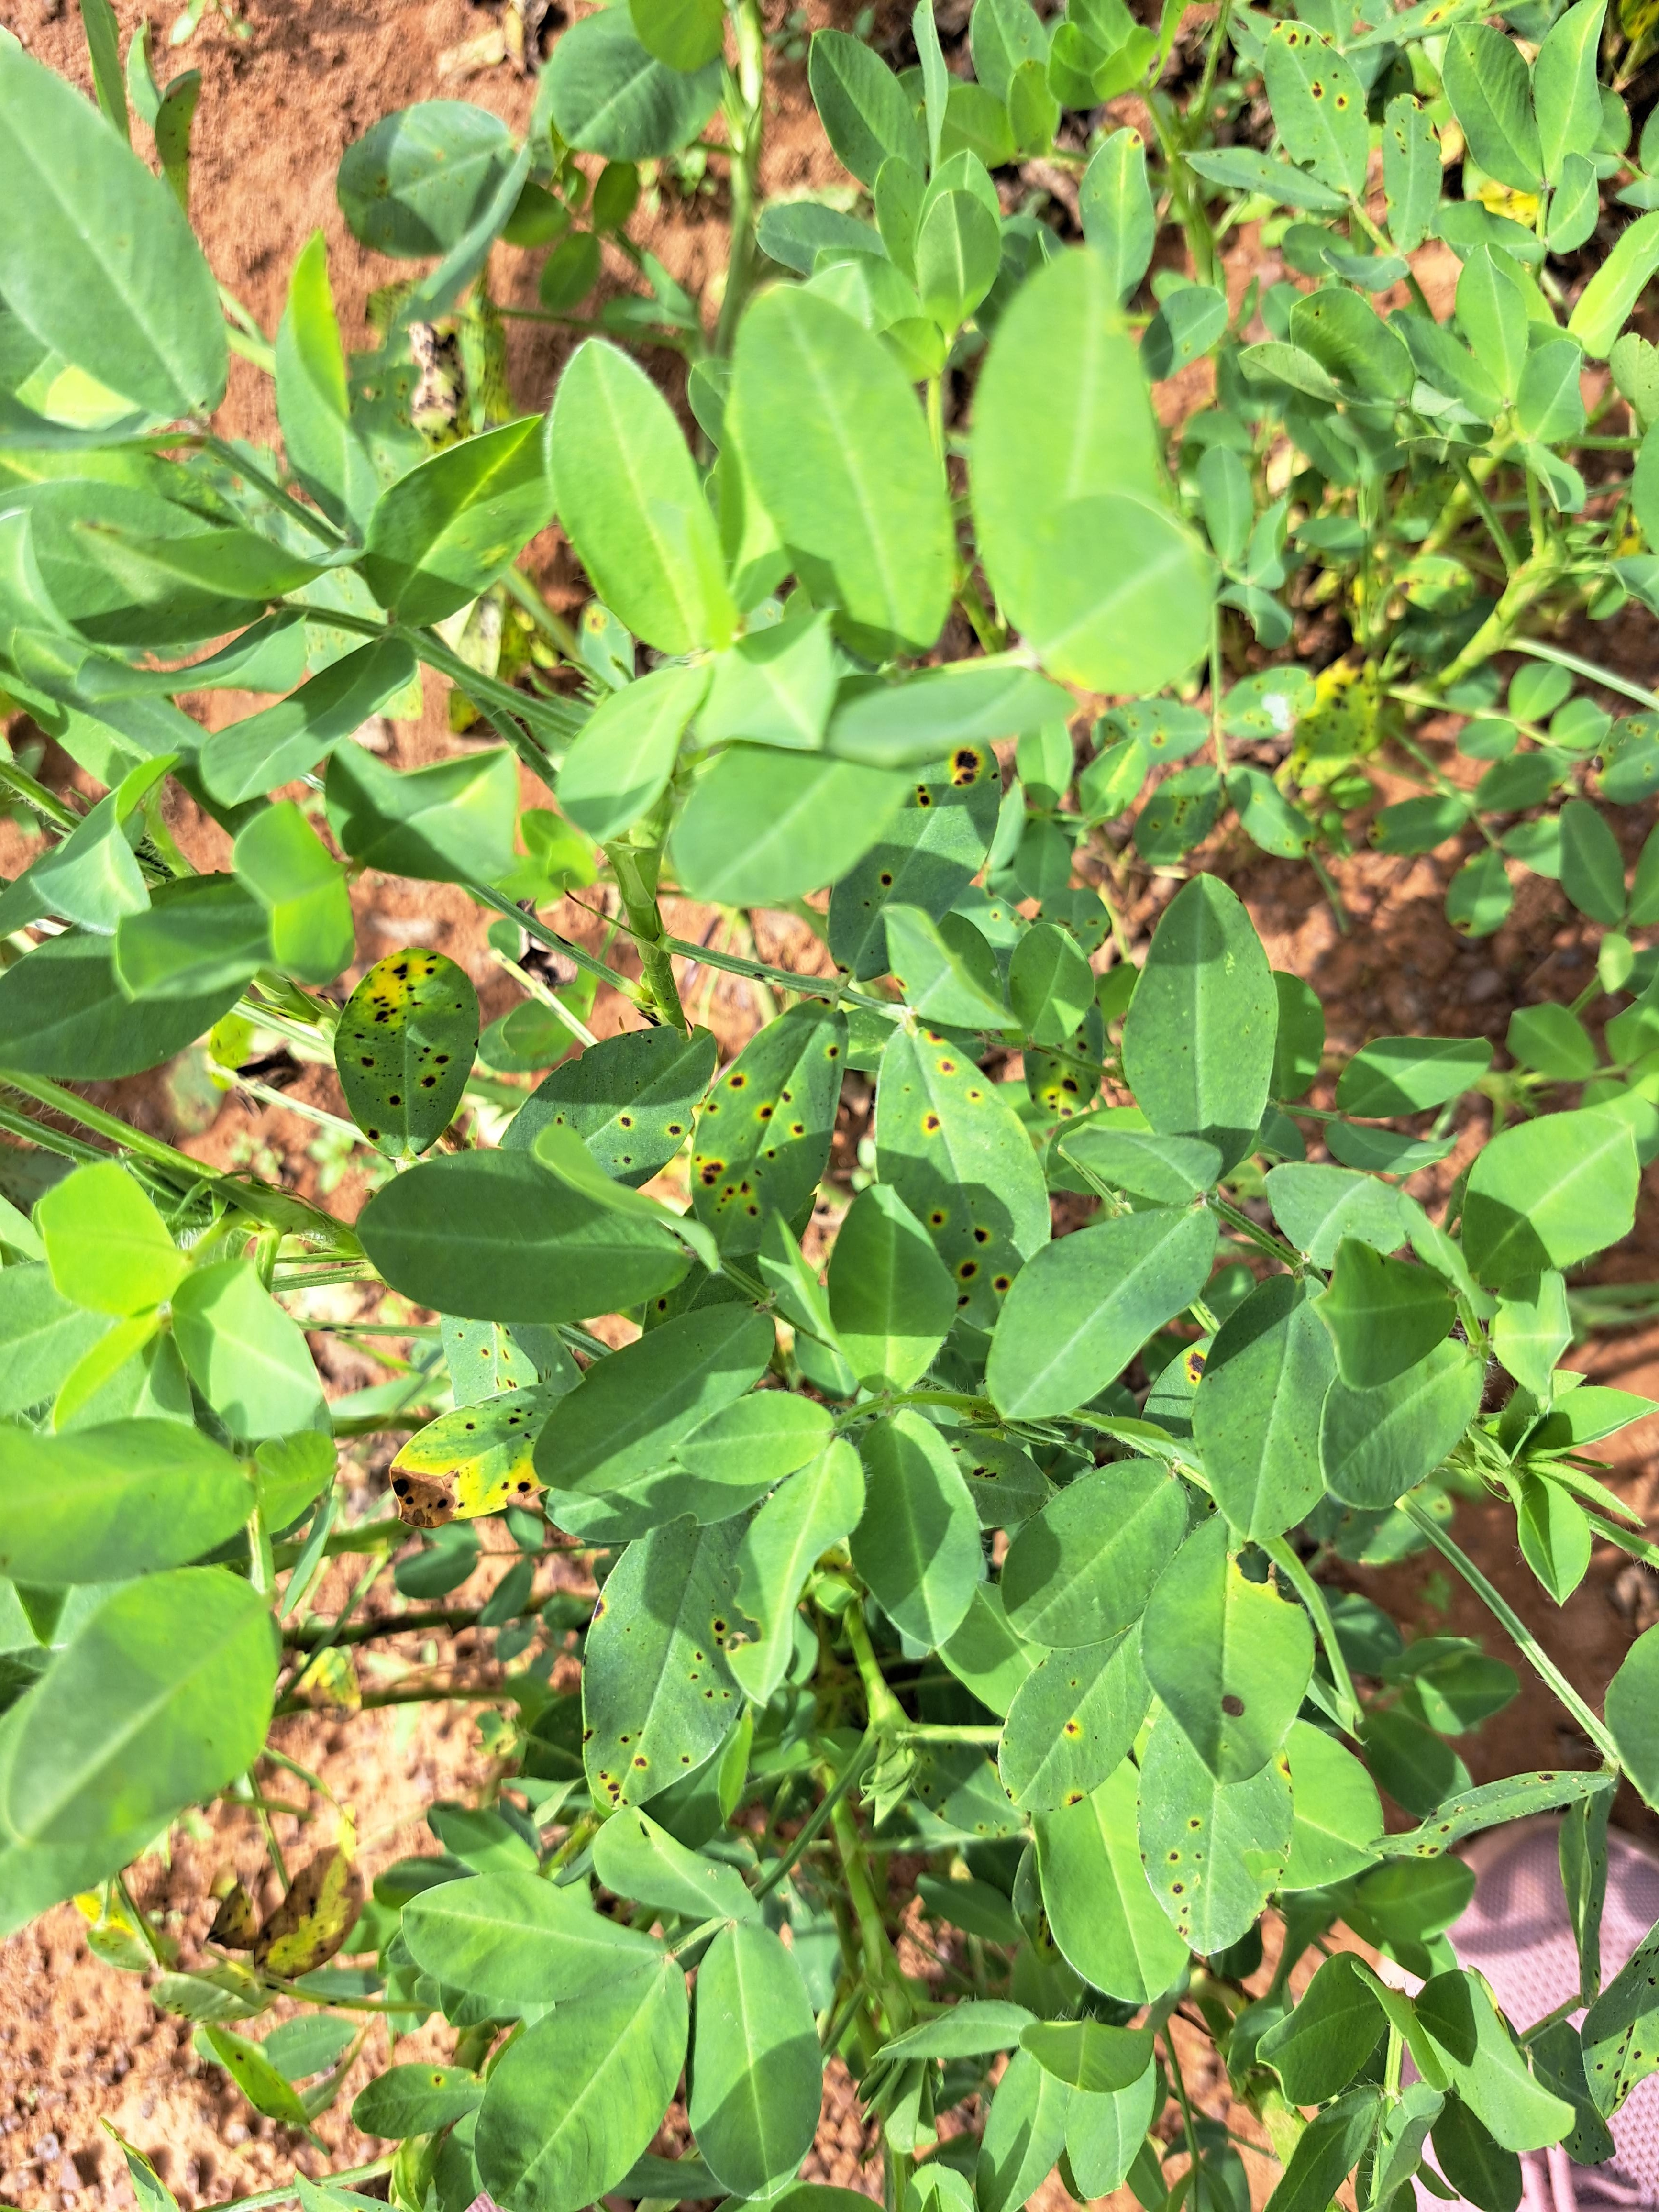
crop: groundnut
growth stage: development pod
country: Ghana
